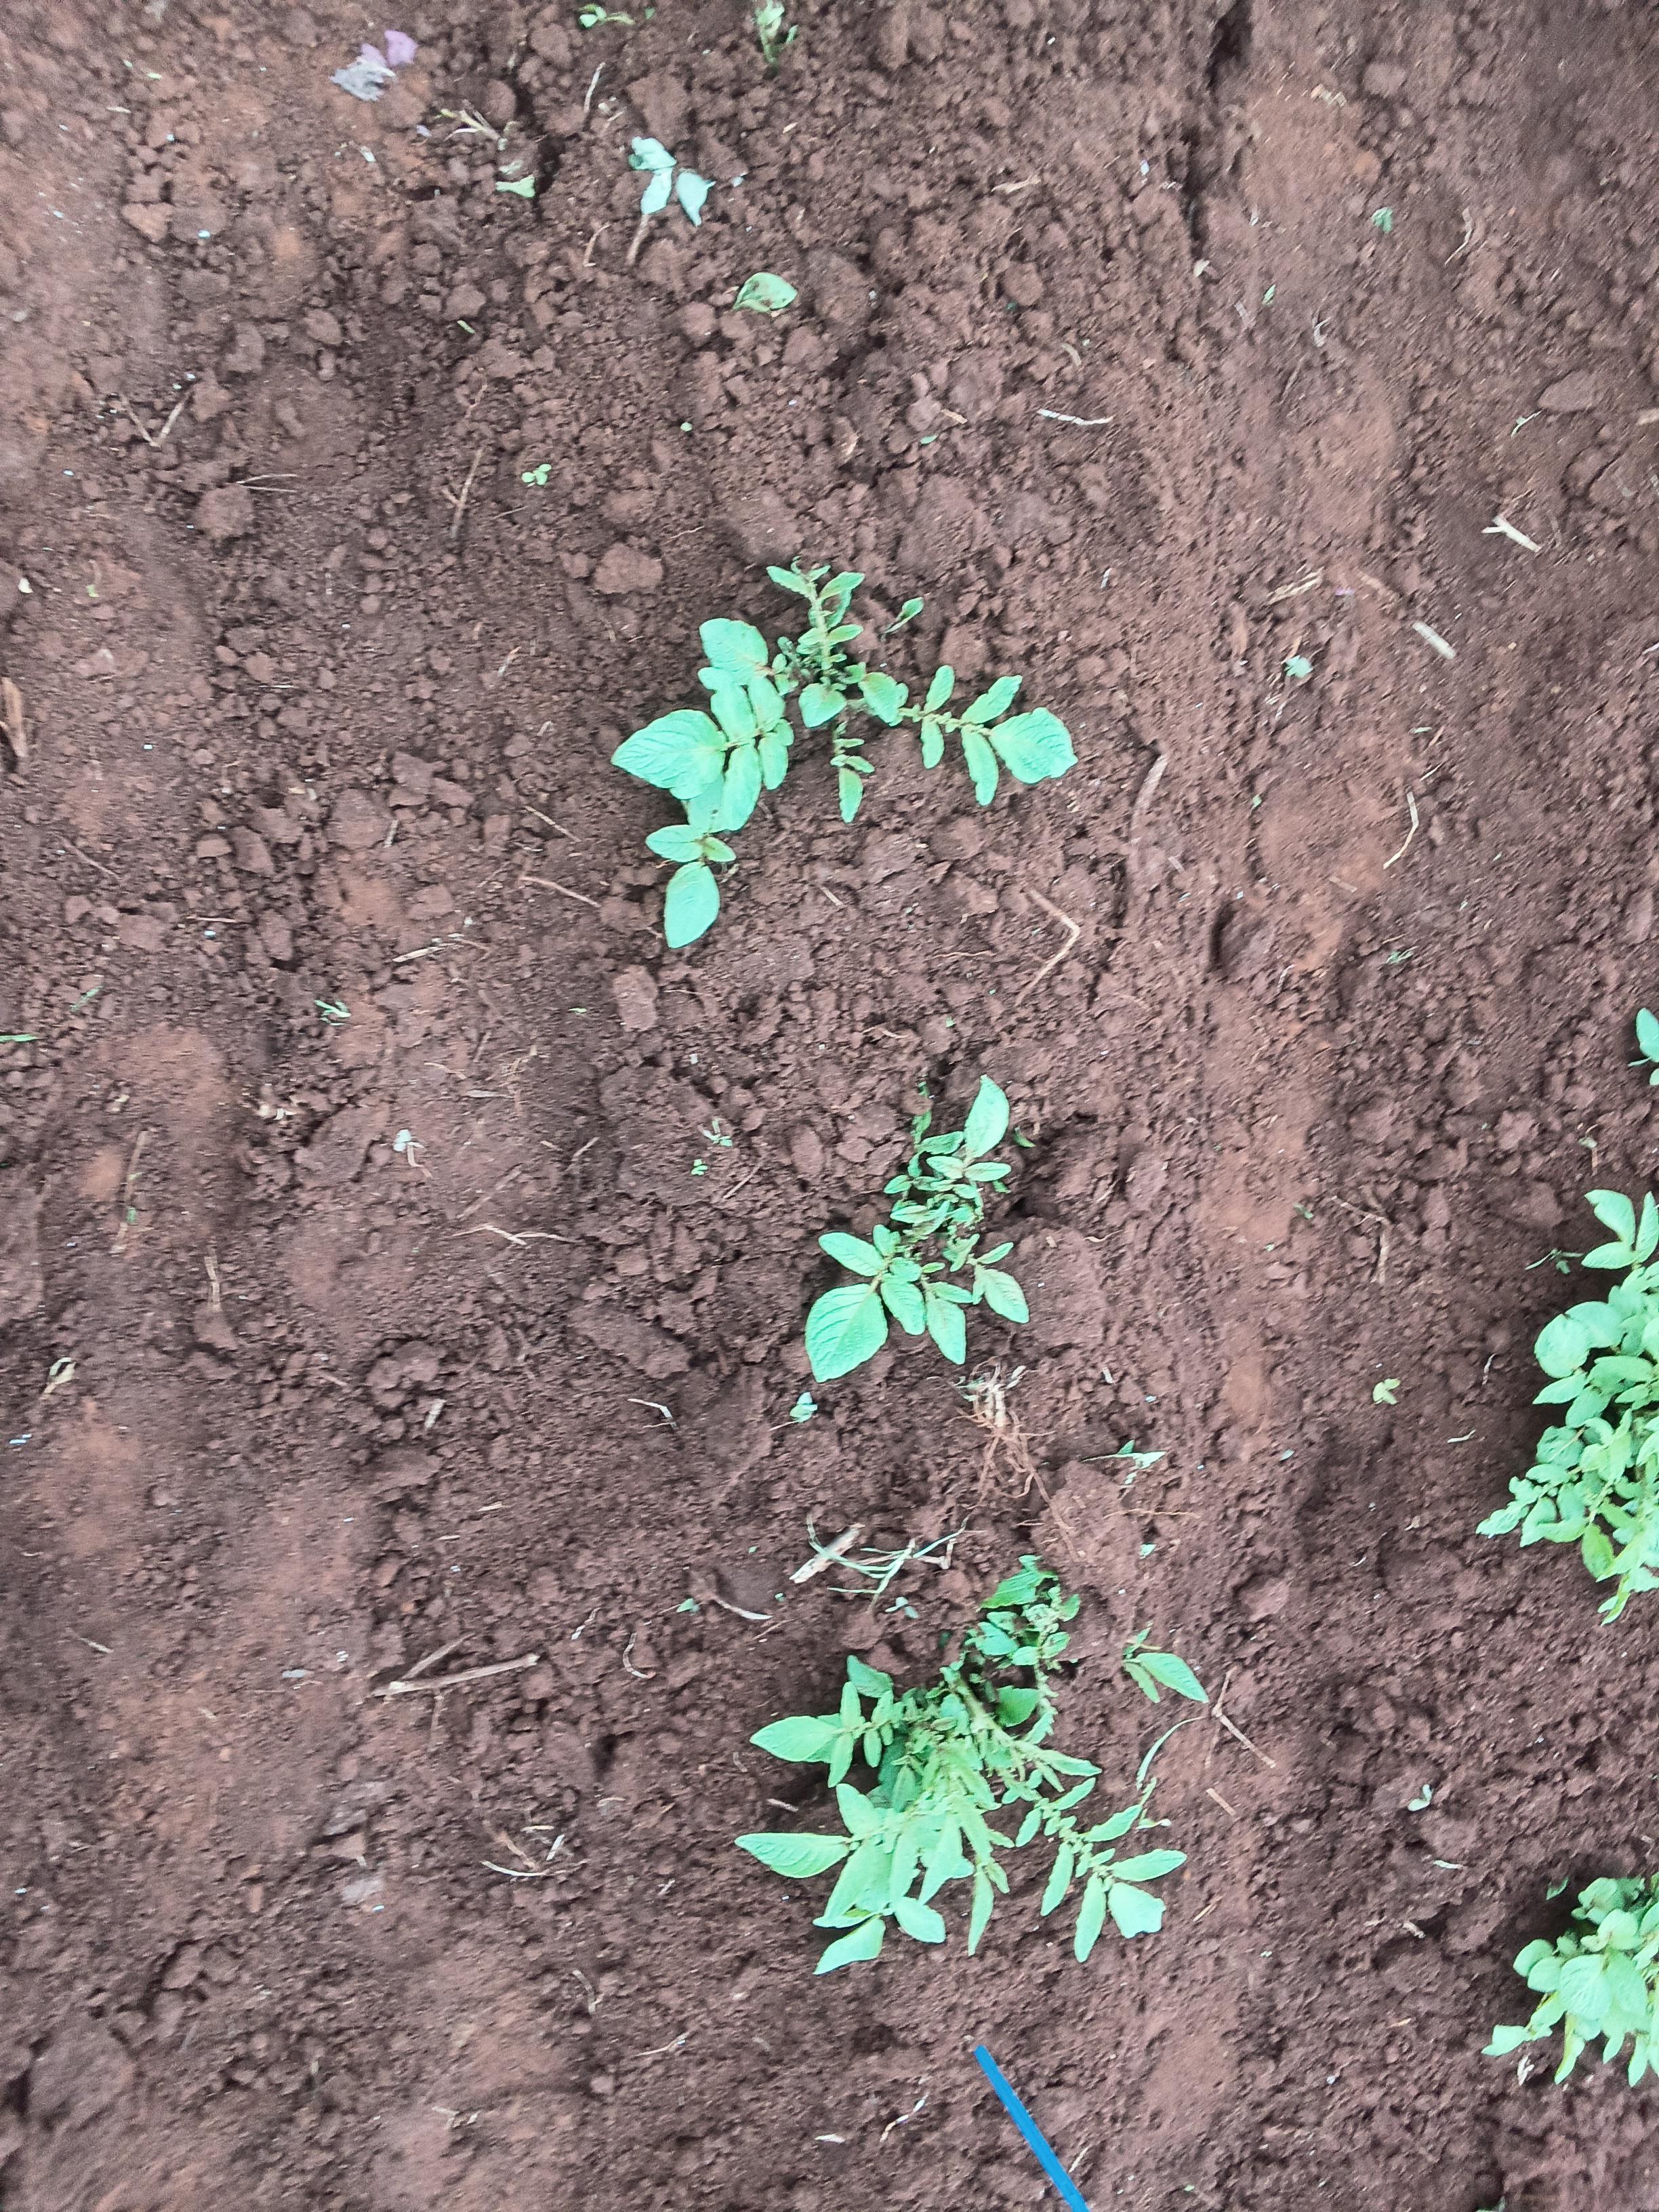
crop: potato
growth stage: sprouting emergence
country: Kenya
